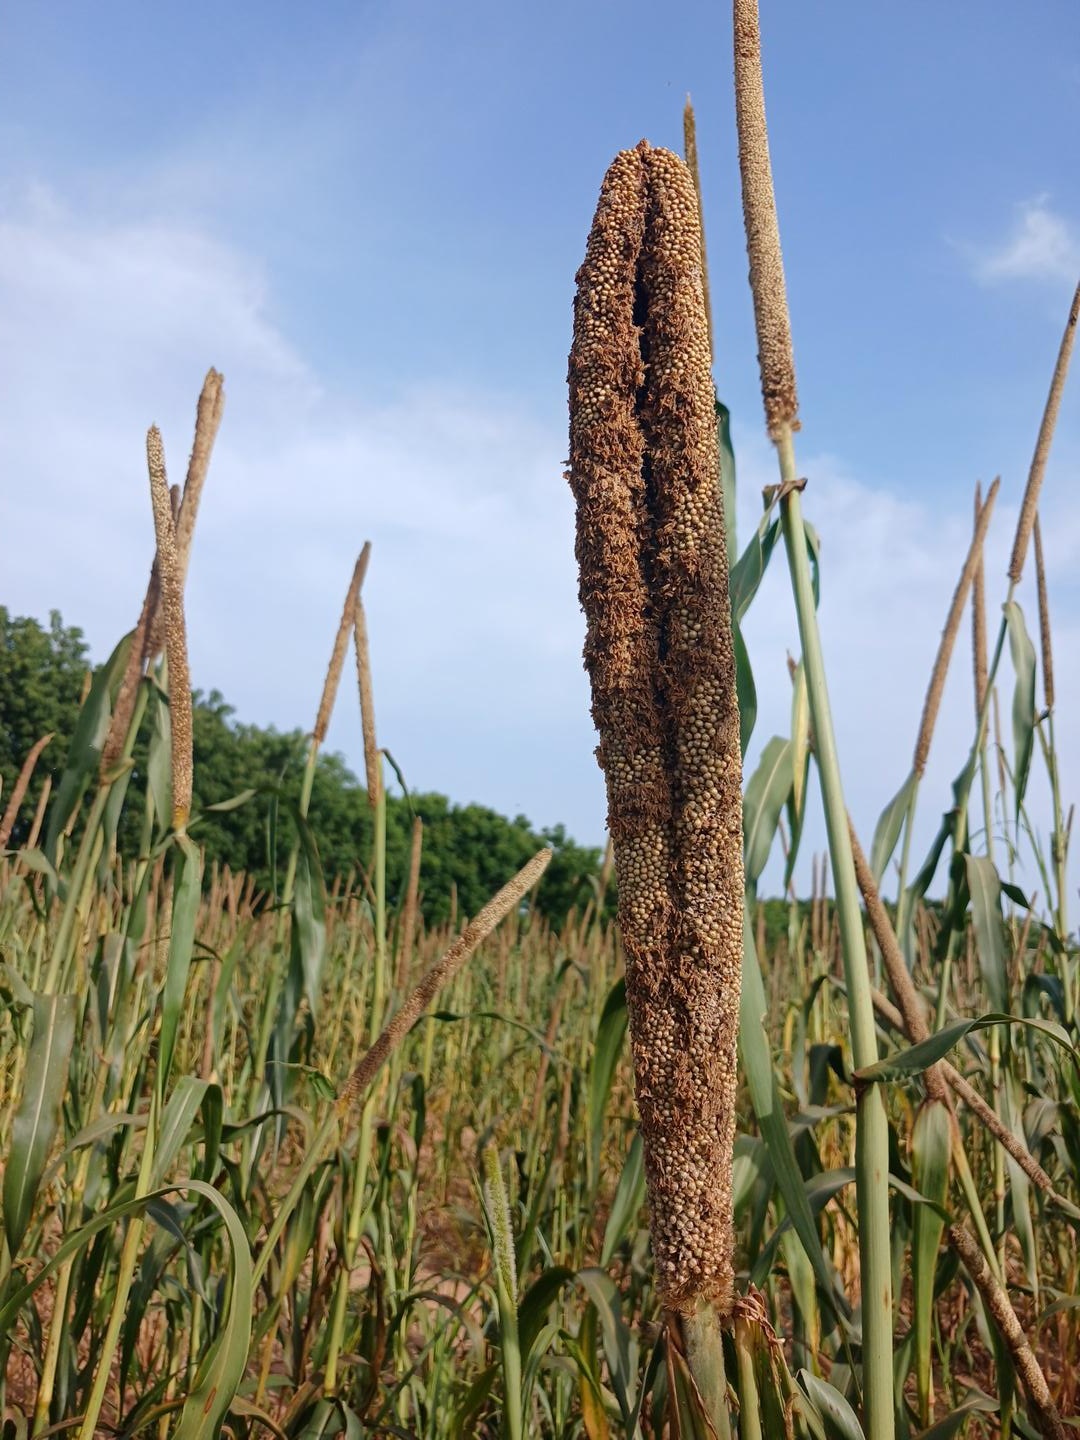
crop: pearl millet
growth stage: maturity
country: Senegal
